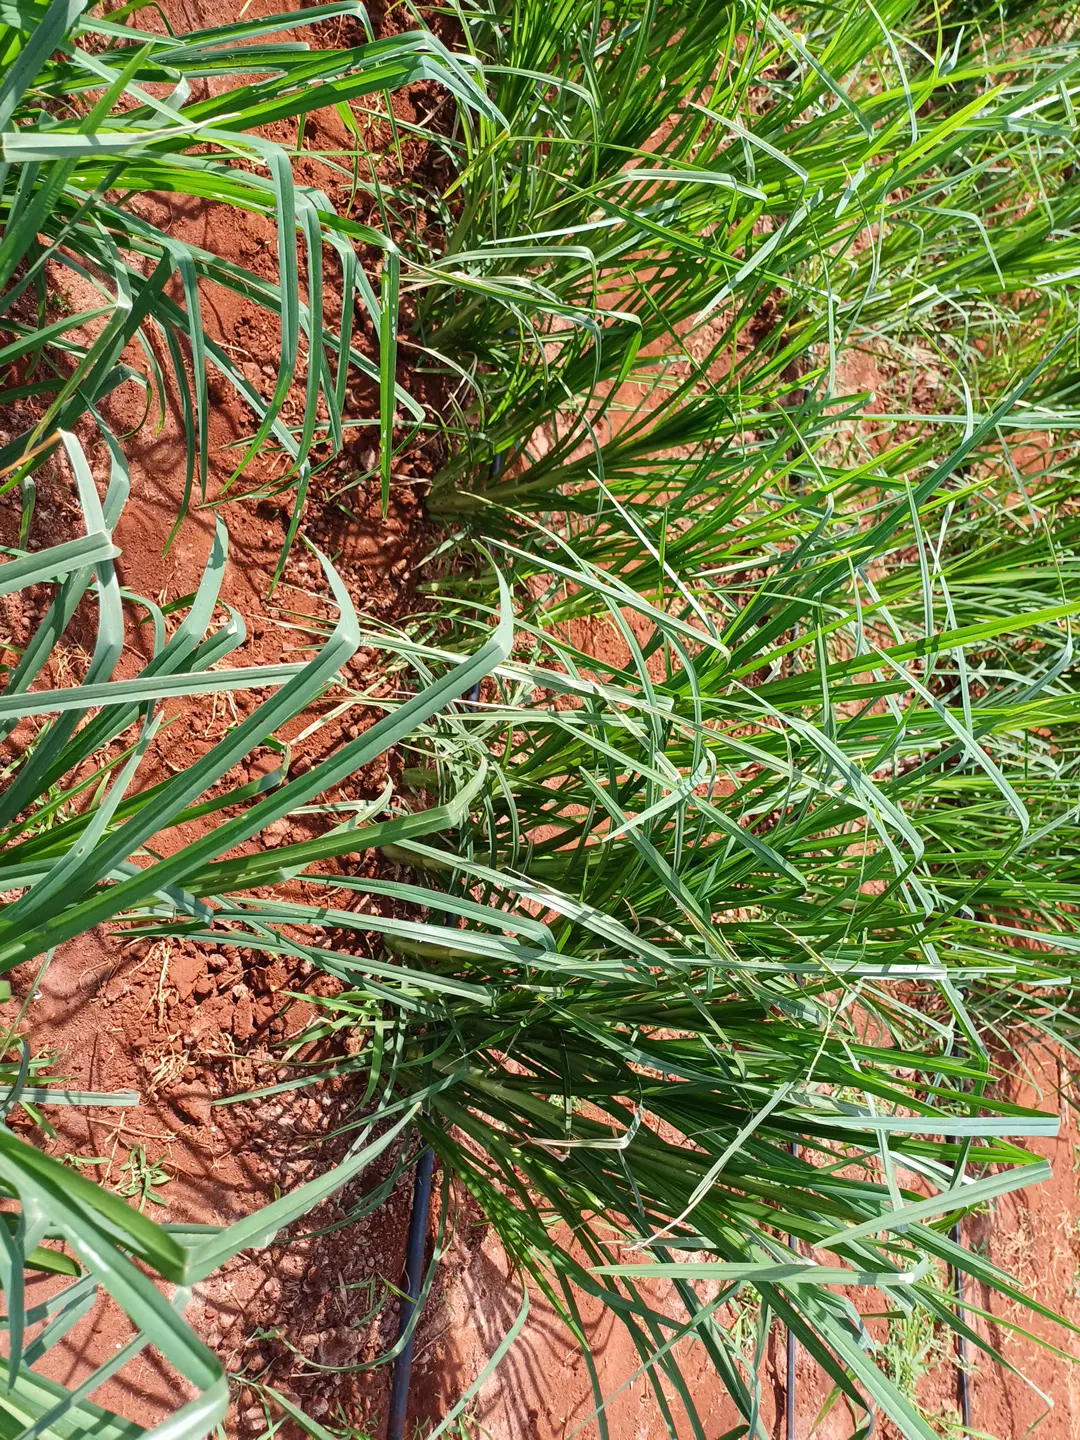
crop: finger millet
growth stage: flowering
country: Kenya
